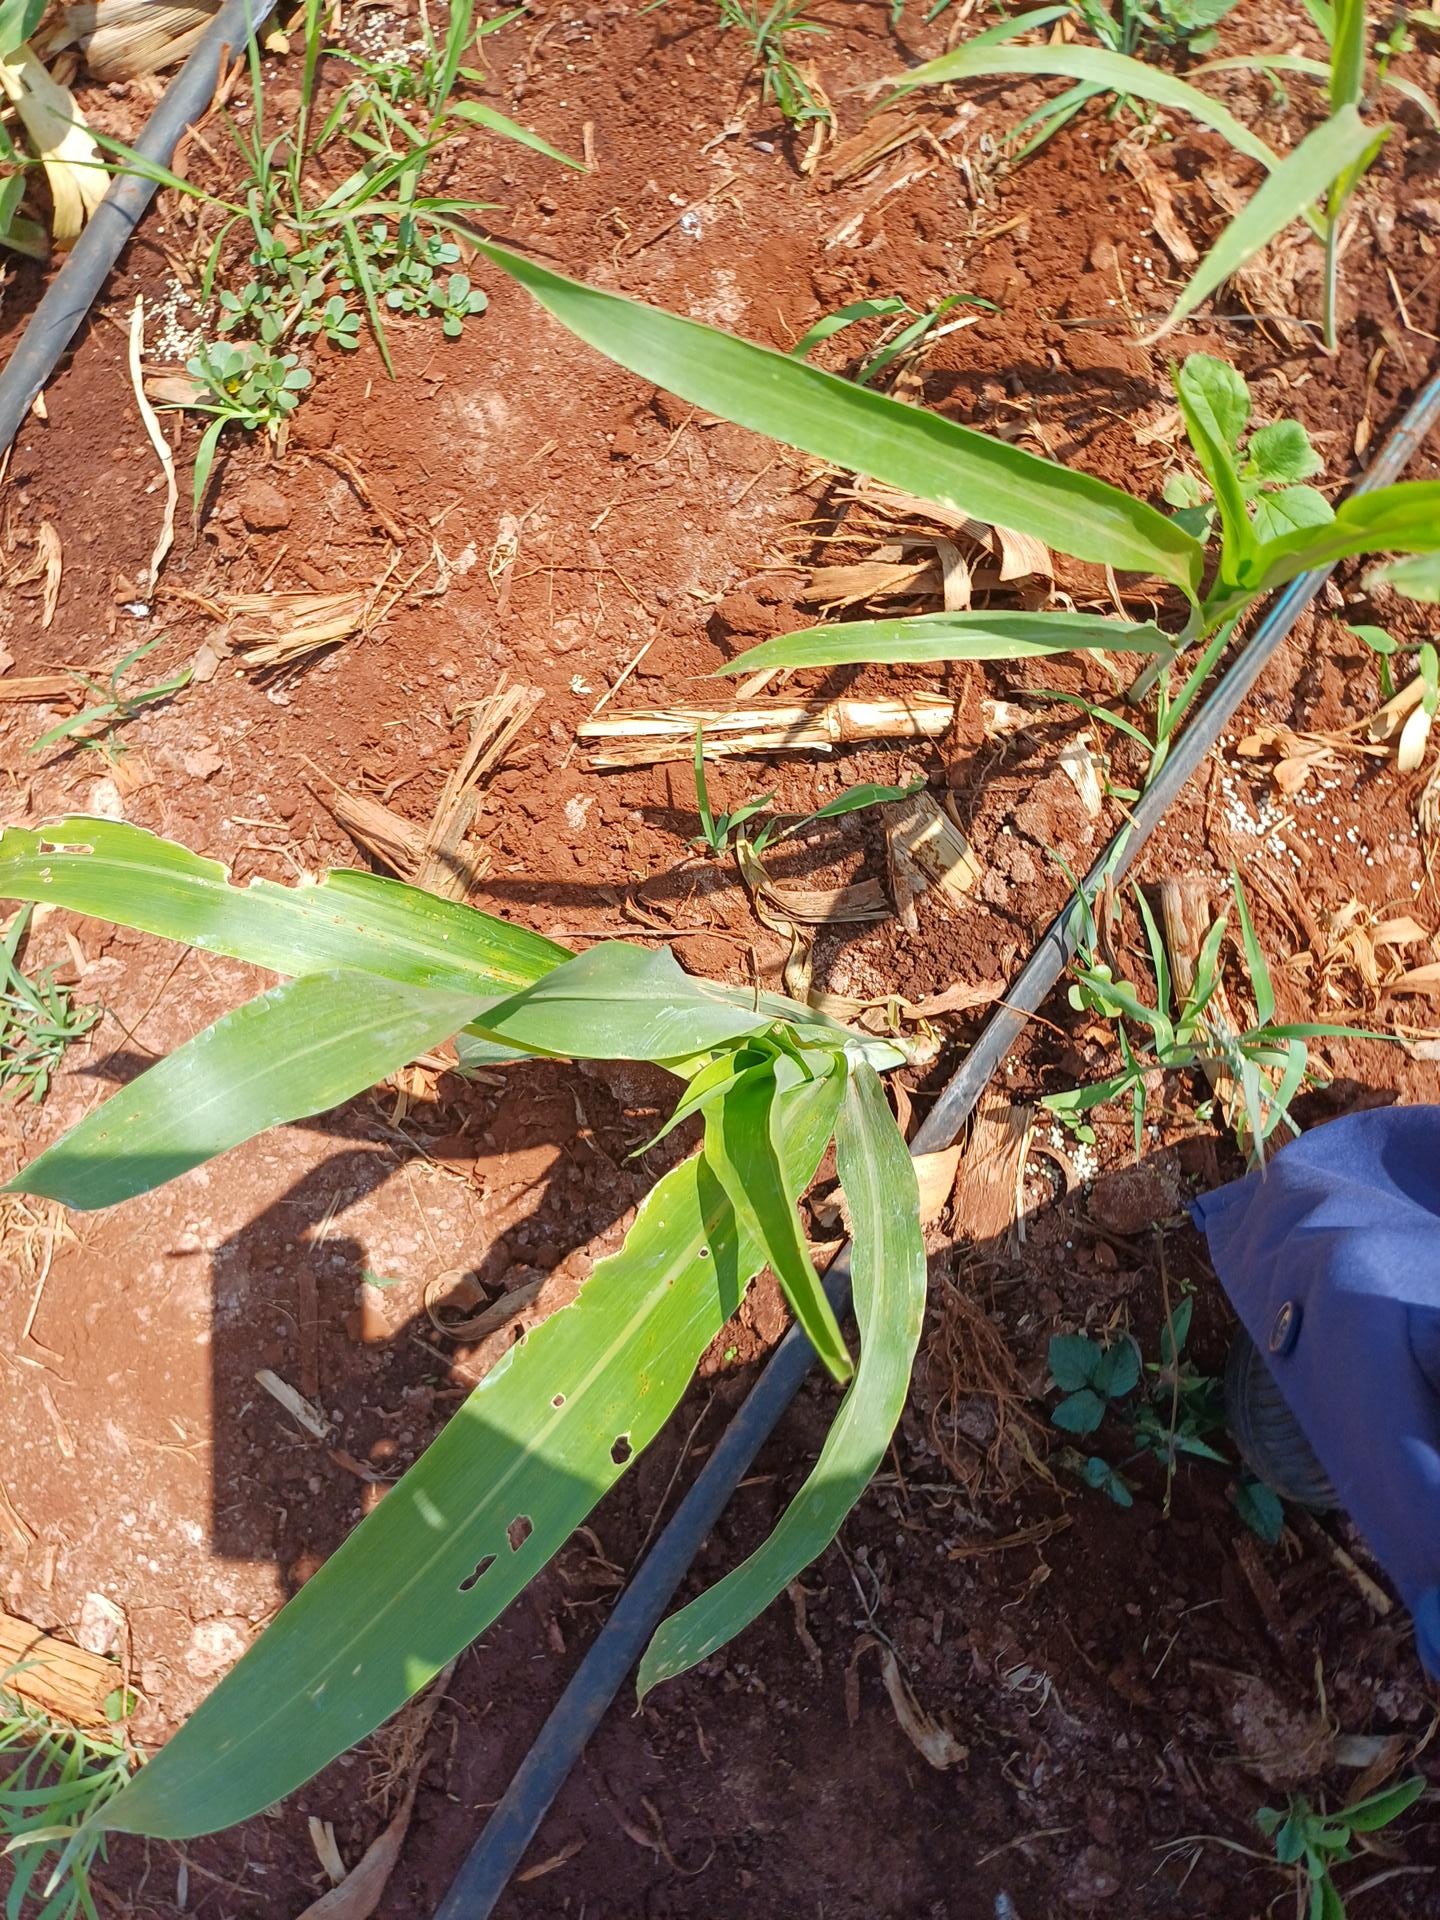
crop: sorghum
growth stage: vegetative
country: Kenya
